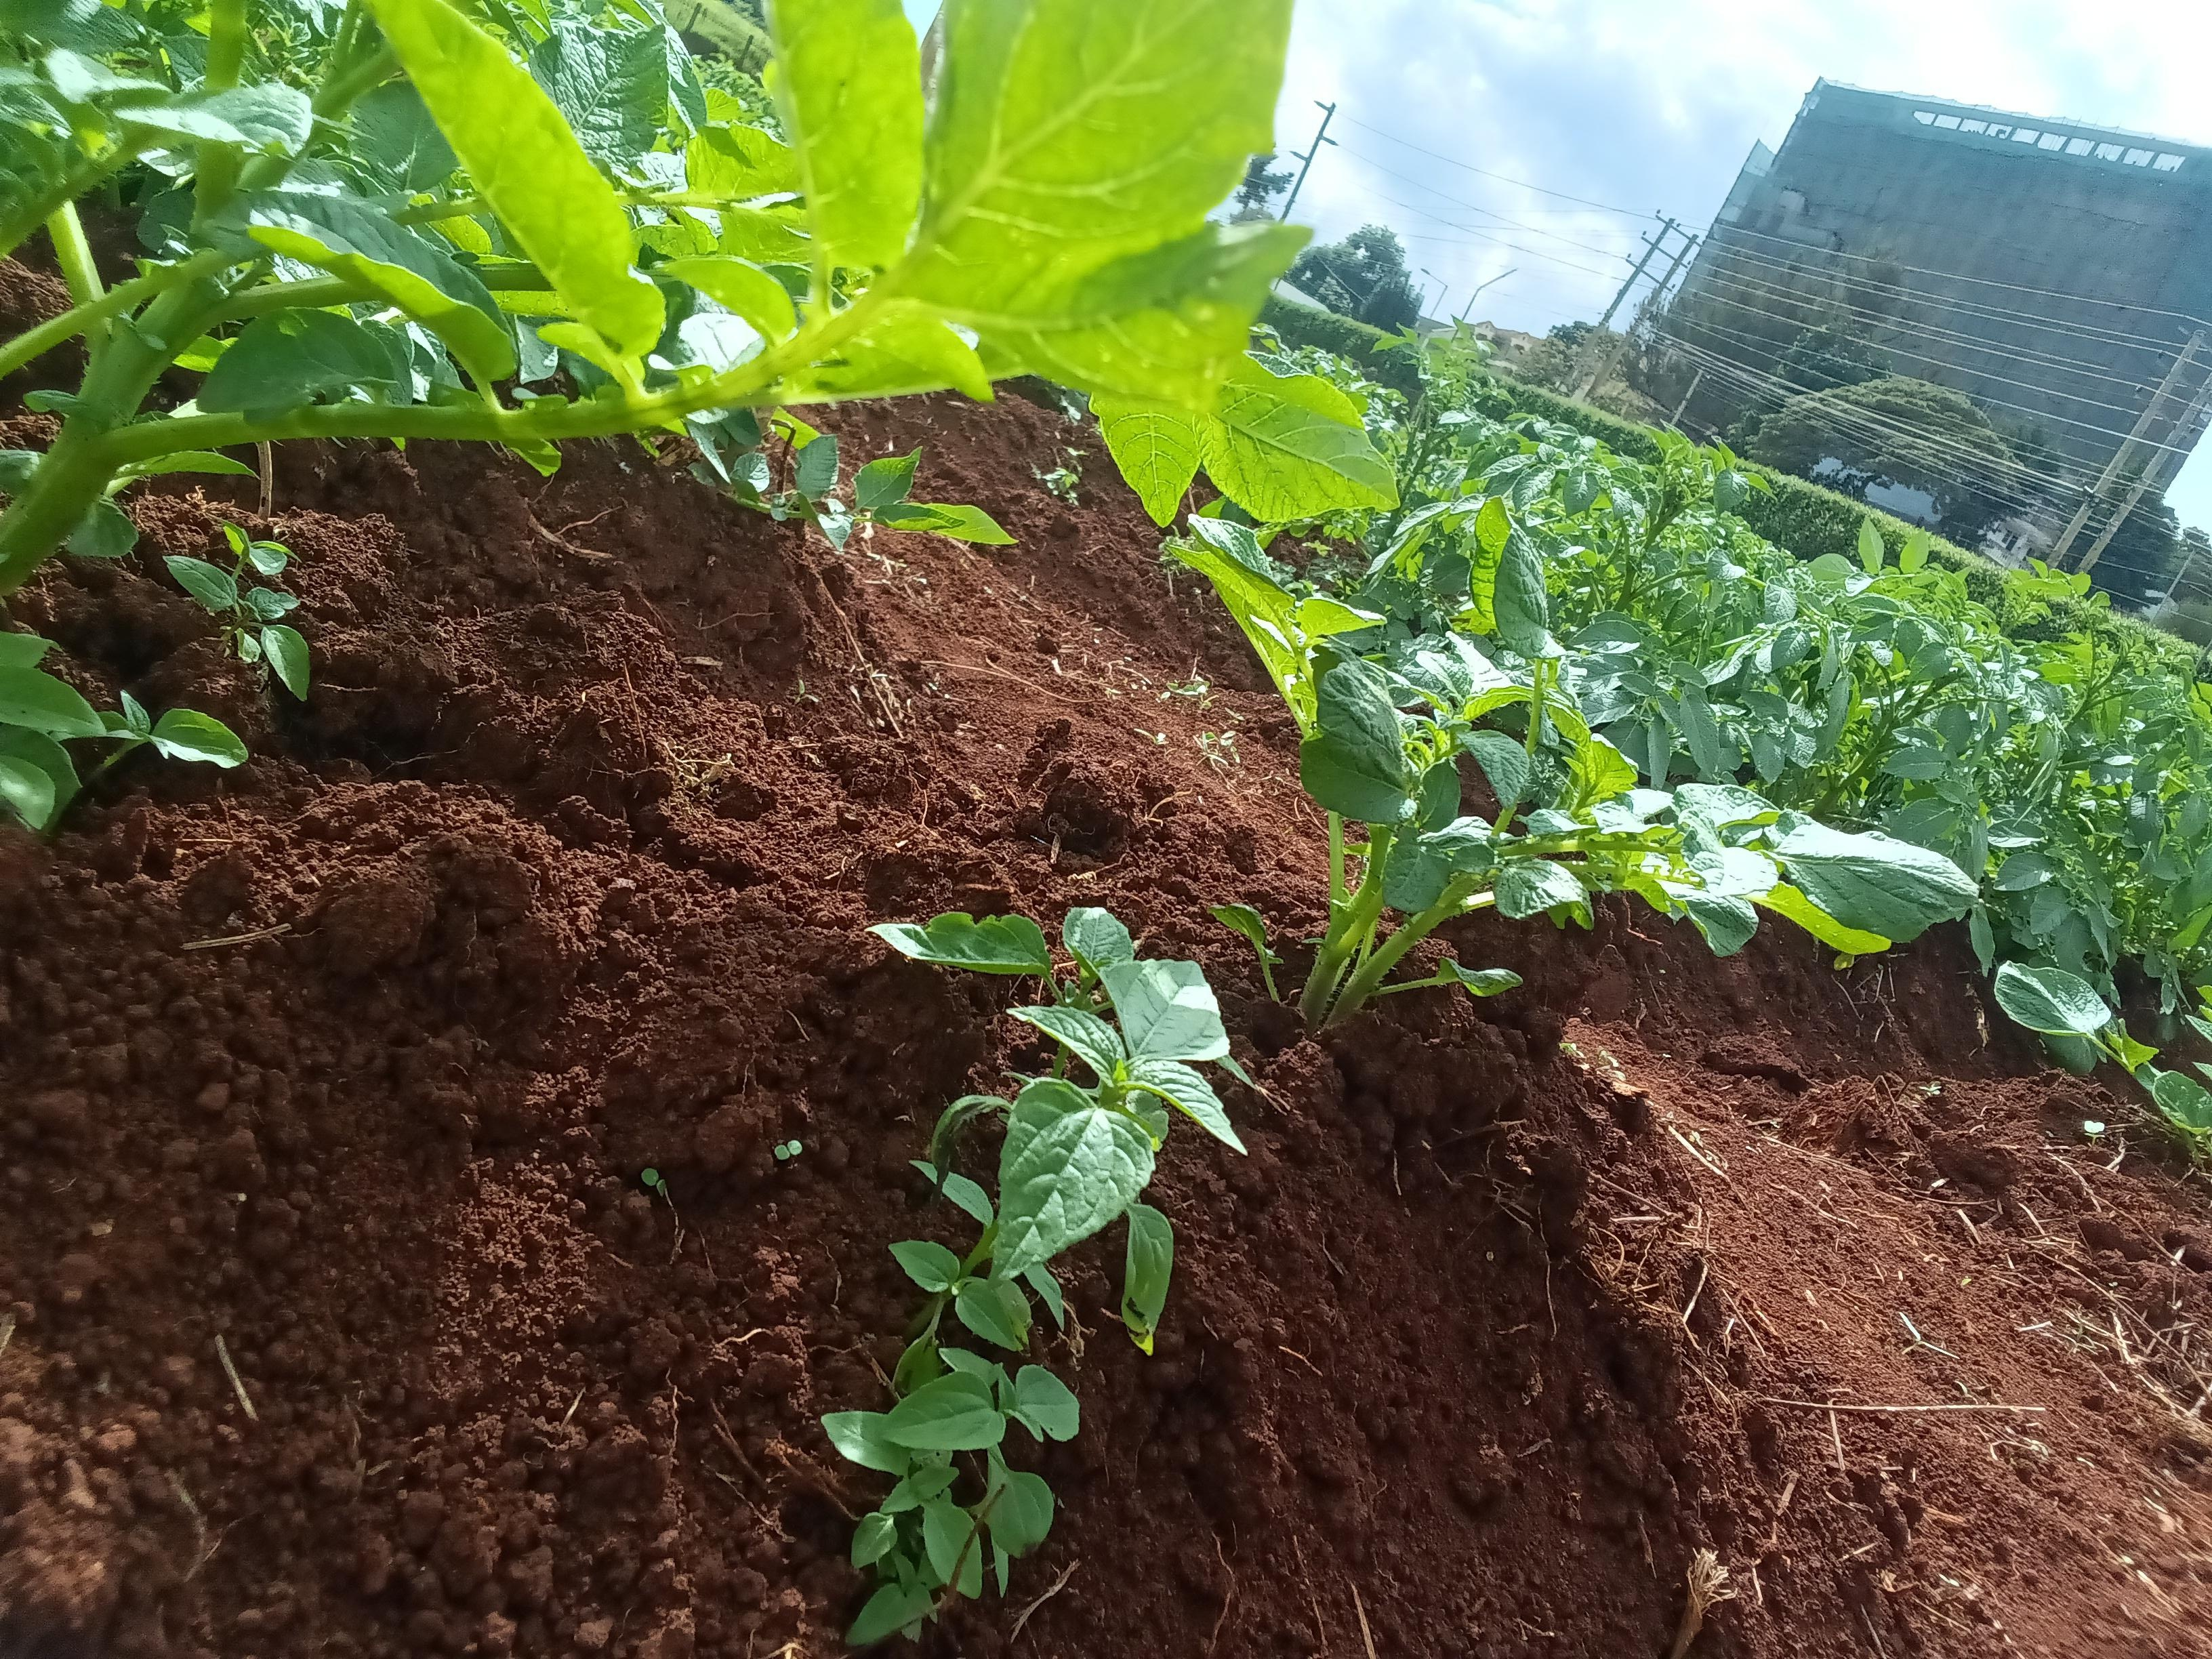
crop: potato
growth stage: emergence
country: Kenya
